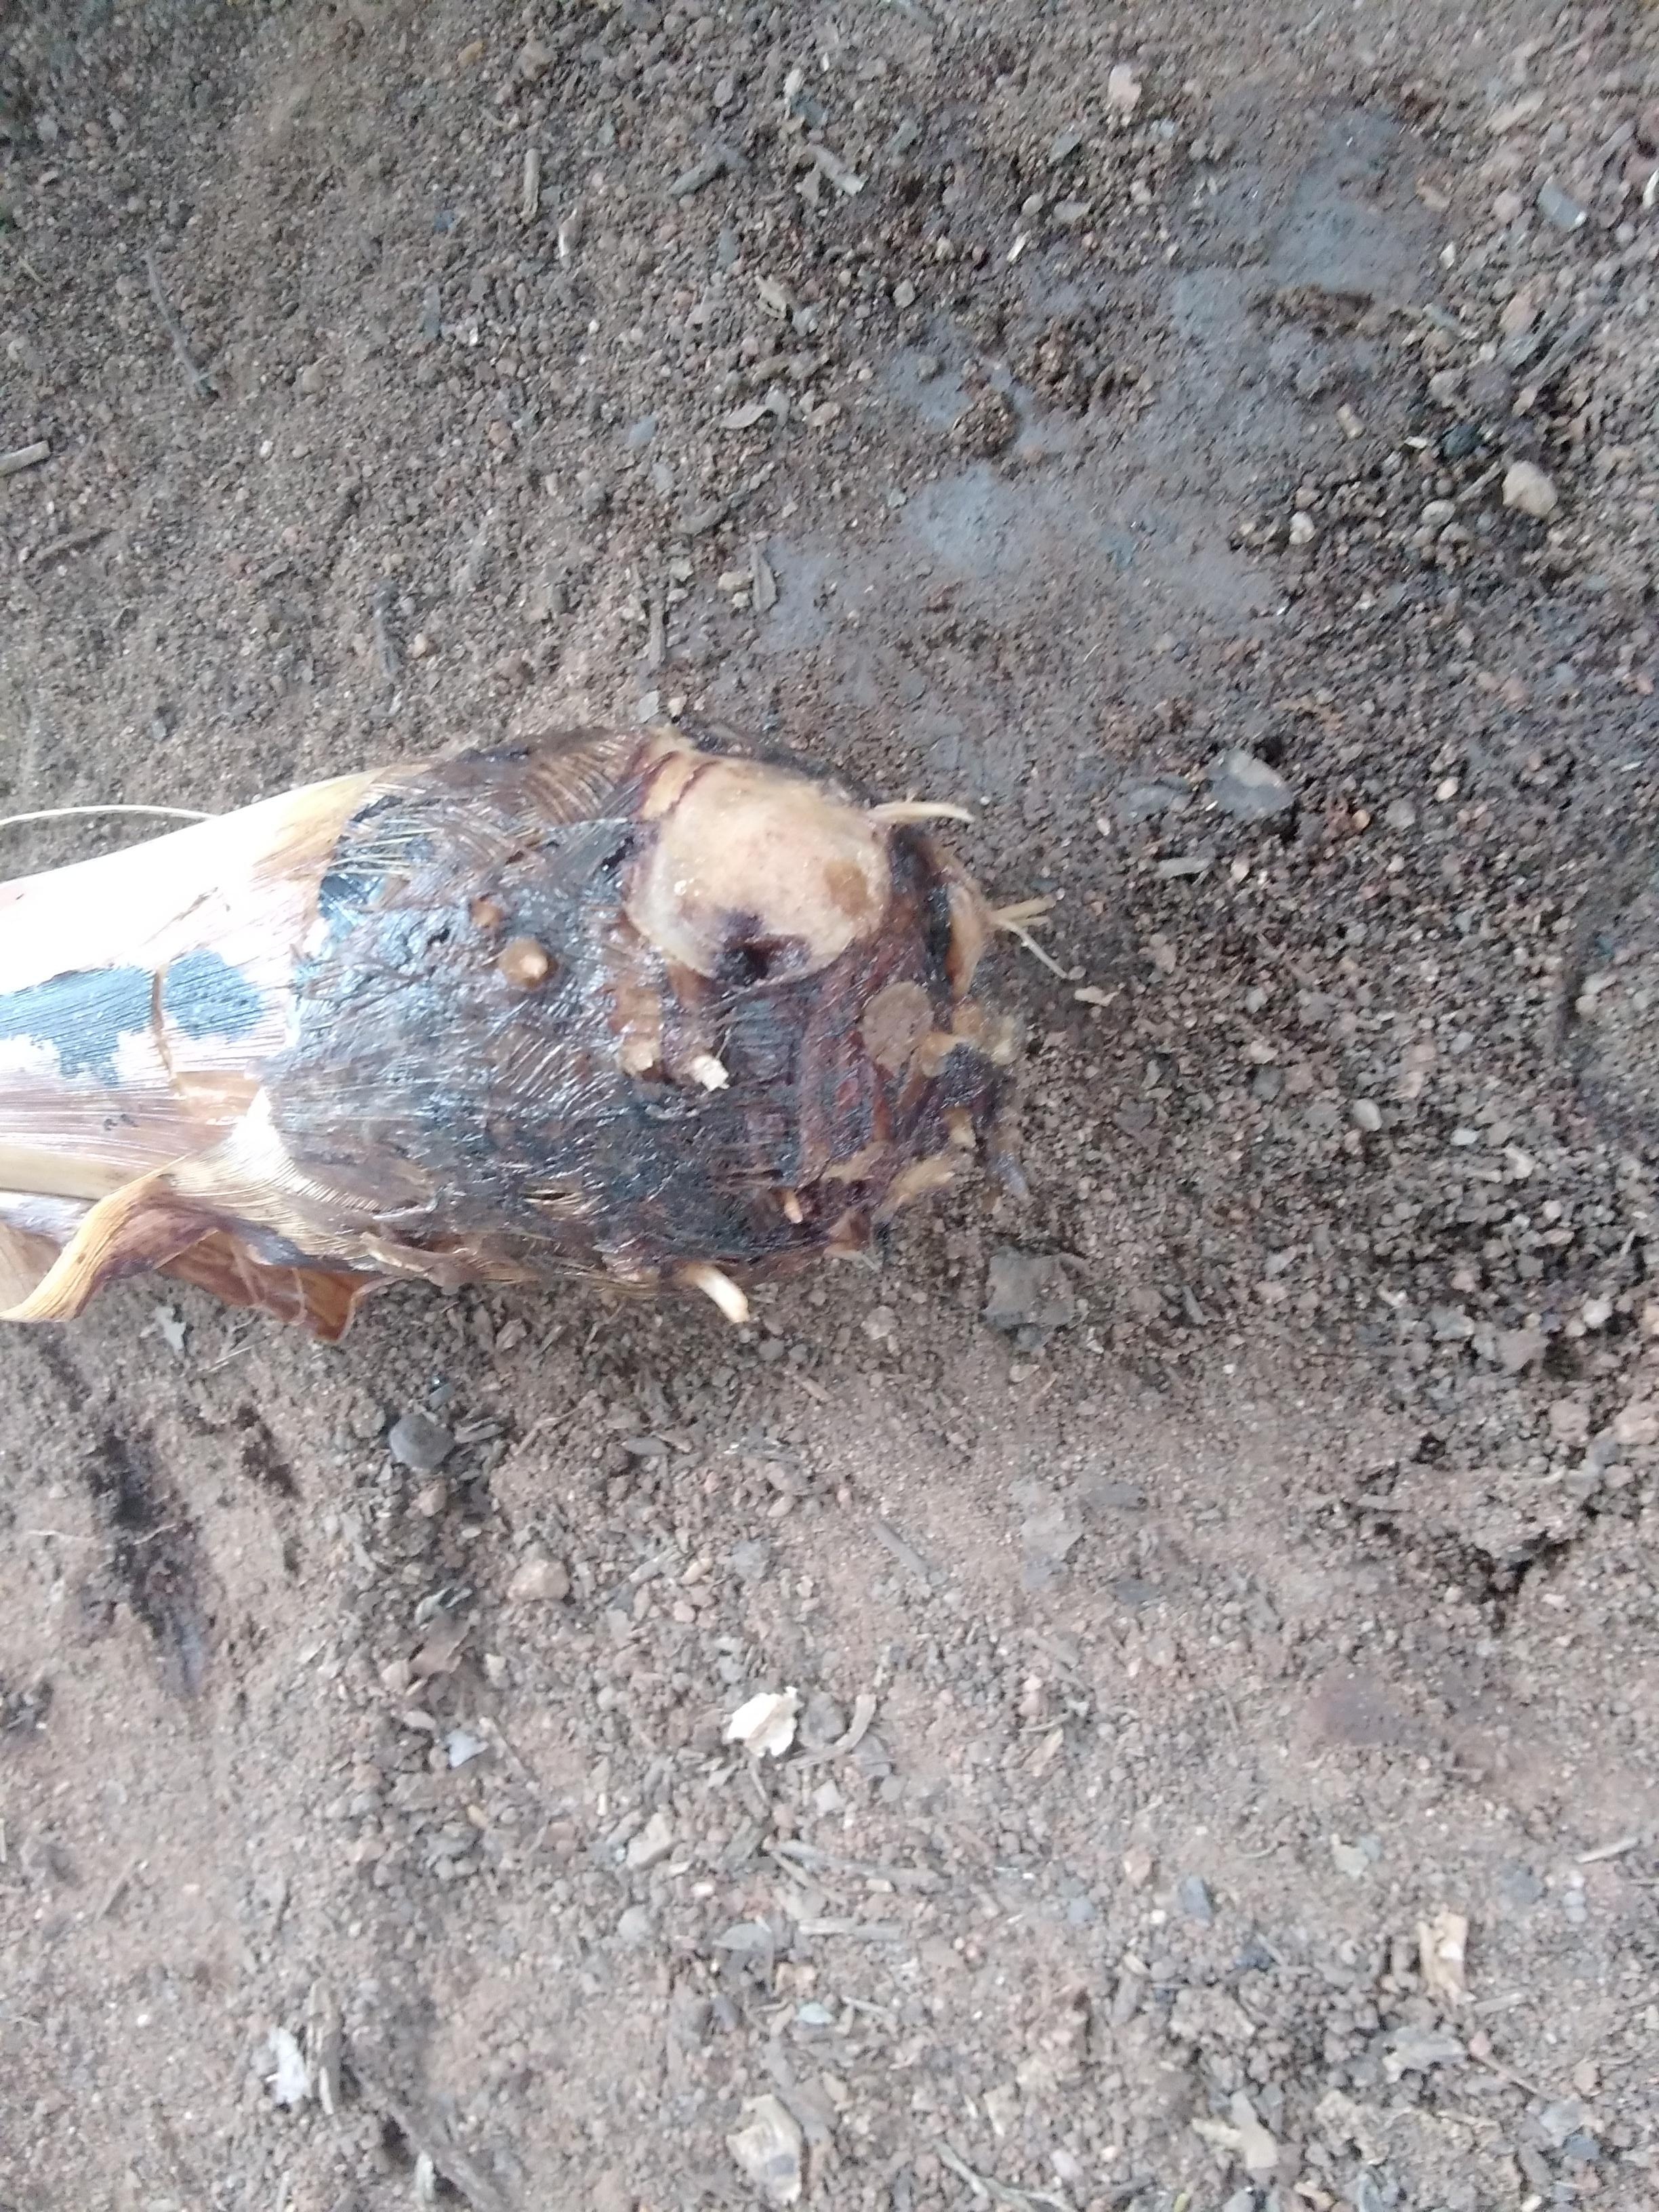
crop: banana
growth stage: vegetative
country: Tanzania
